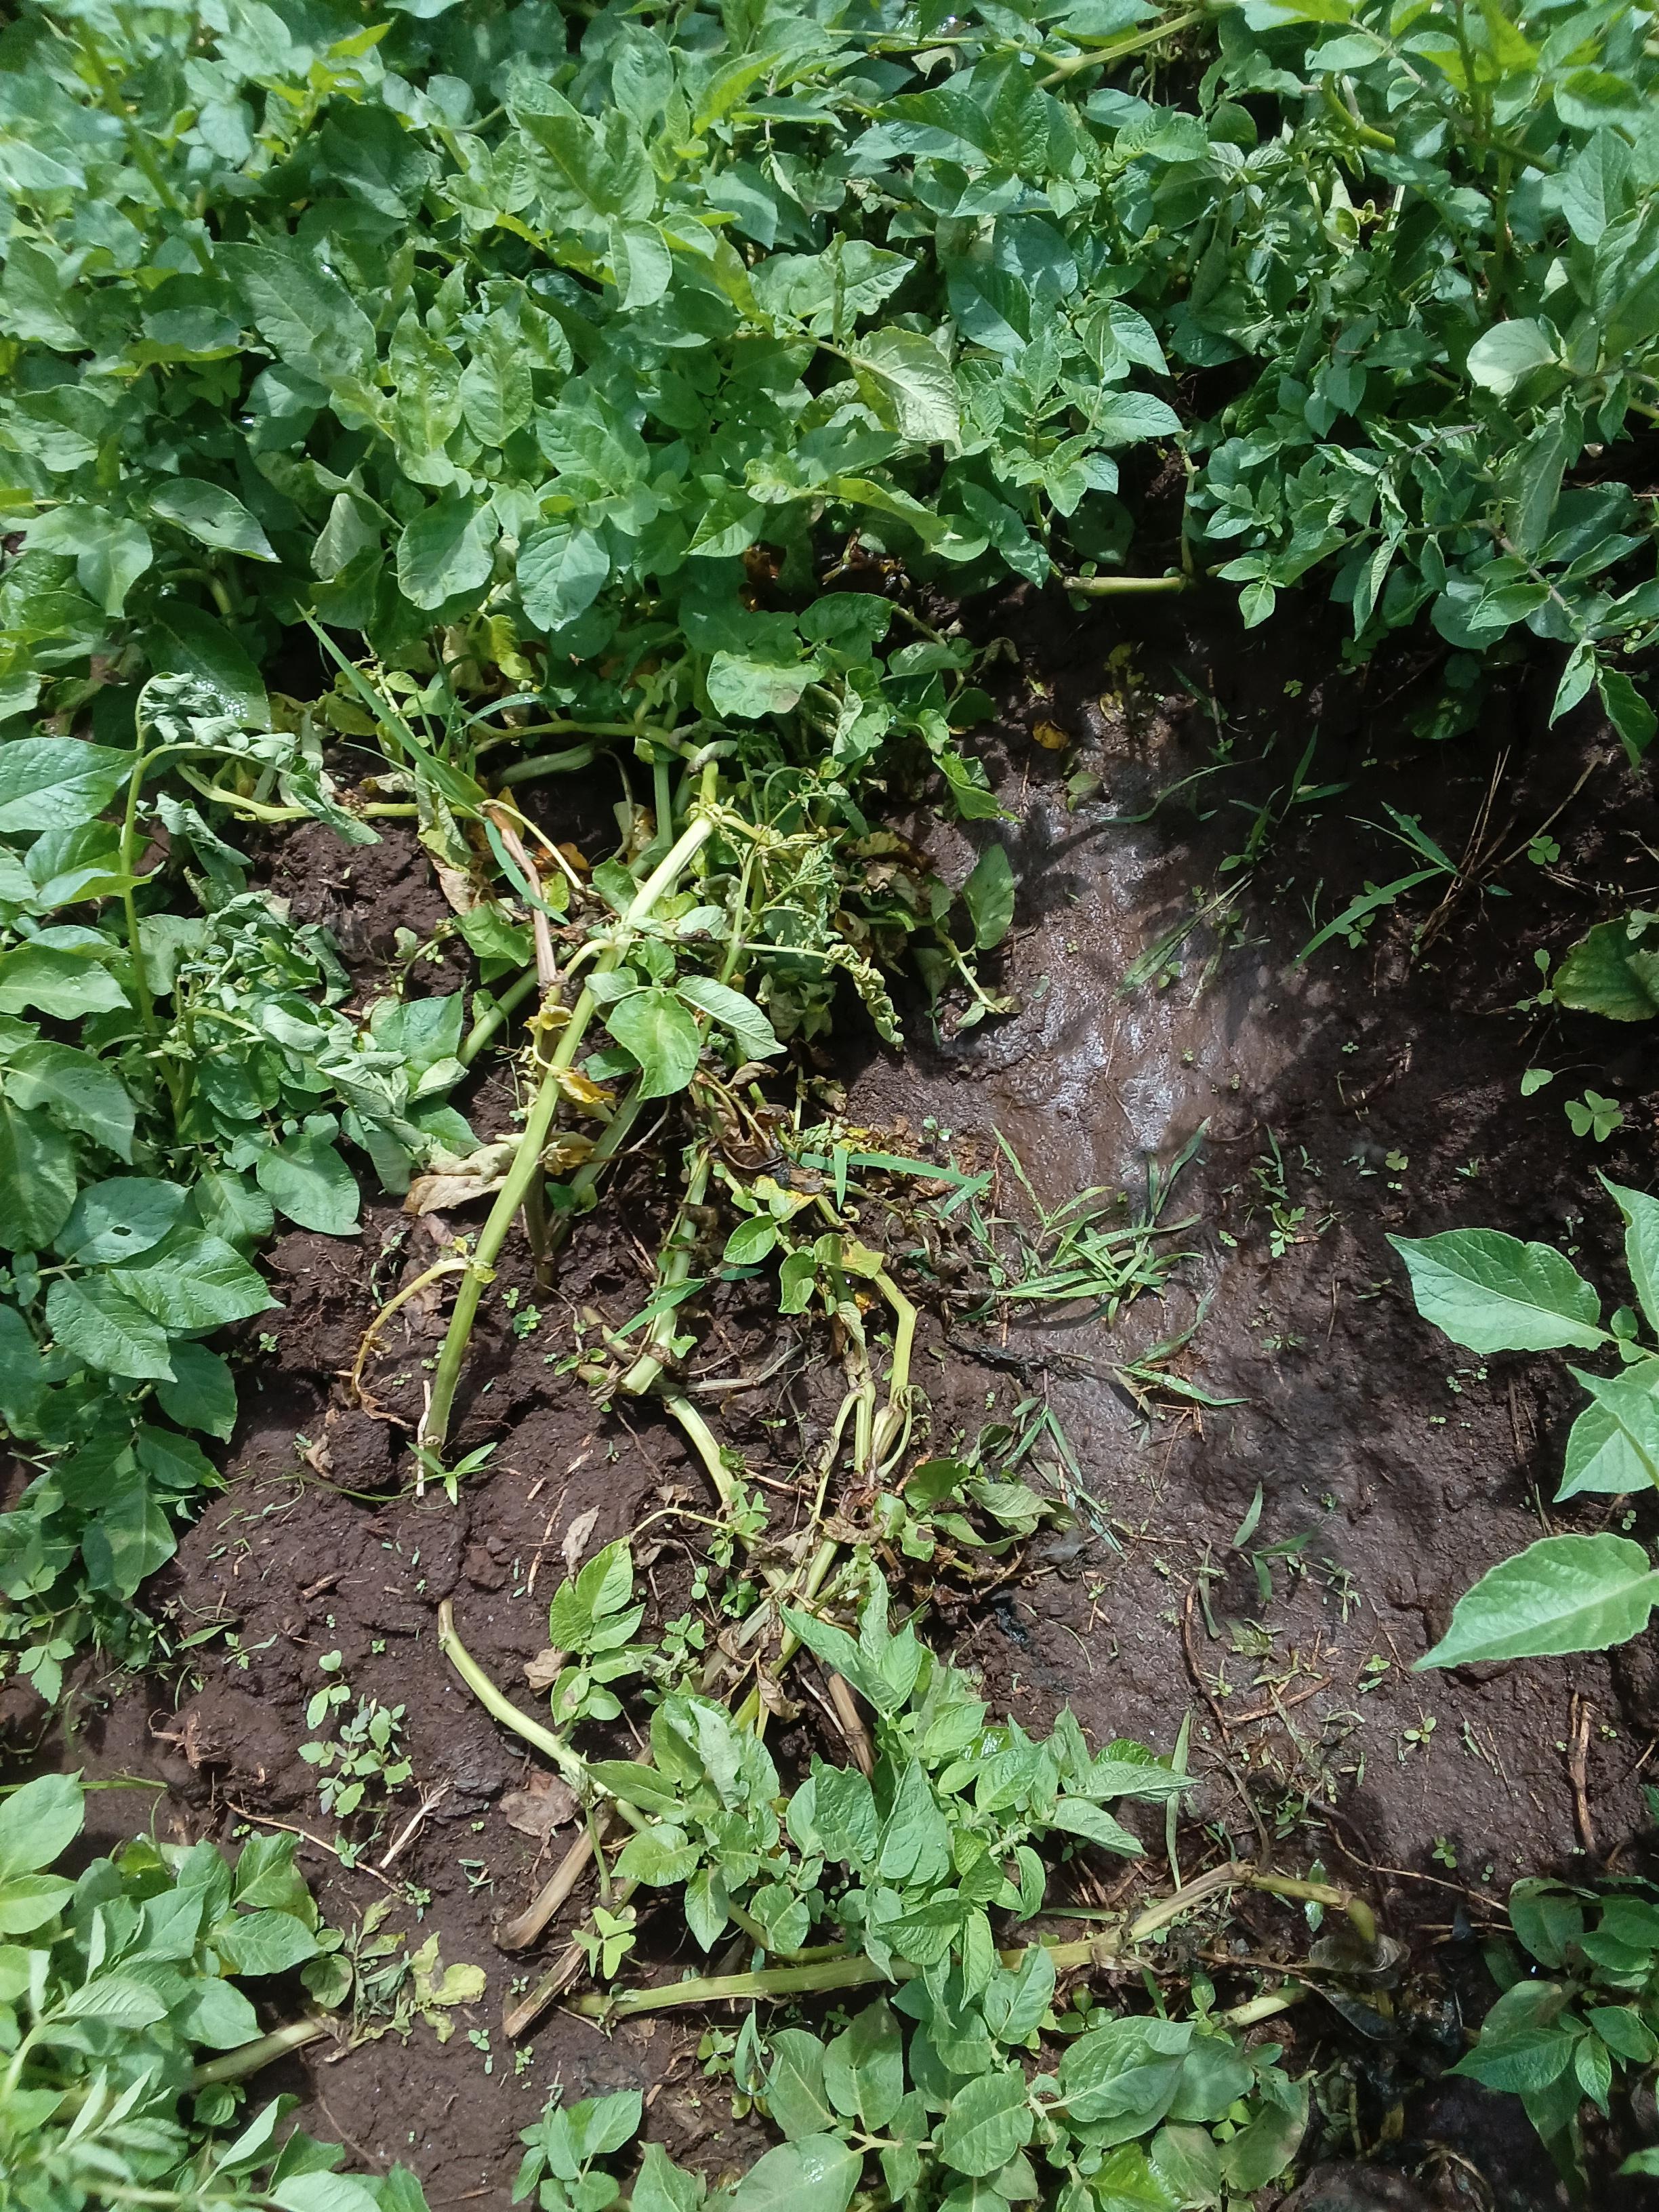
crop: potato
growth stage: vegetative
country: Kenya
